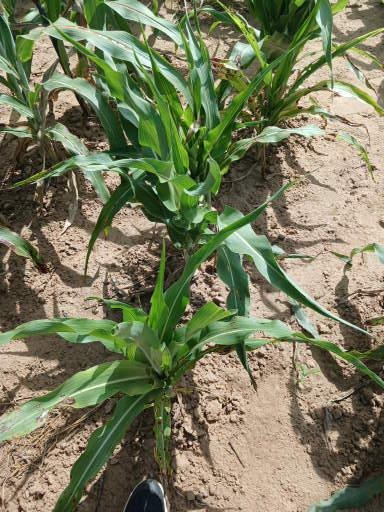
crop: sorghum
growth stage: vegetative
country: Senegal
